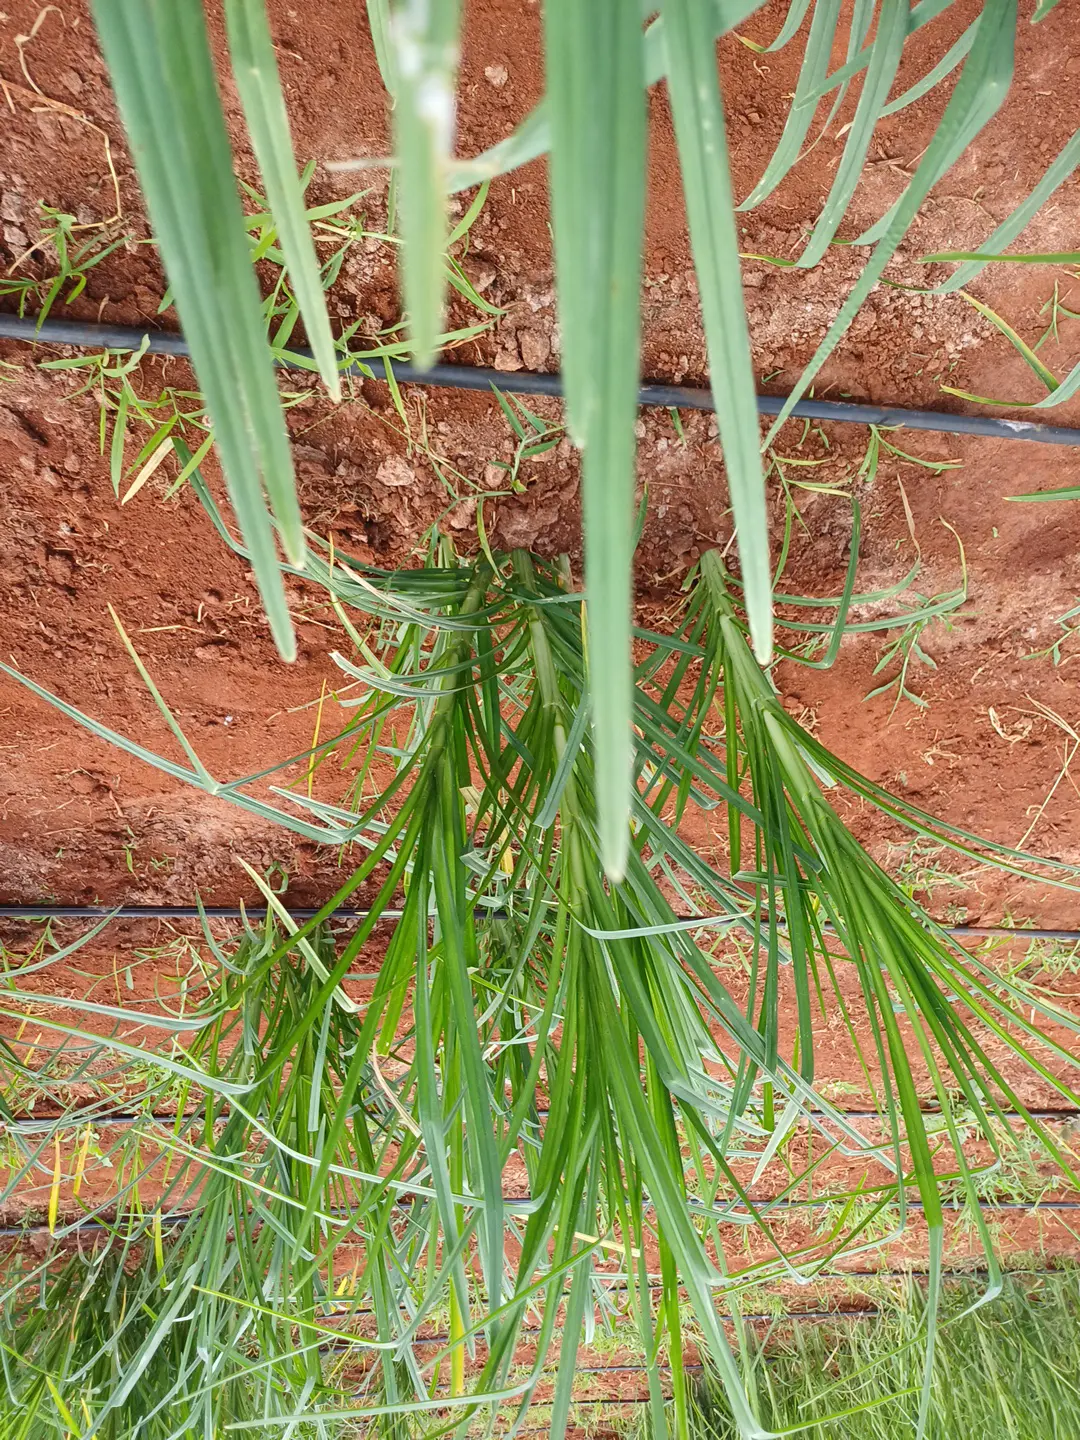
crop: finger millet
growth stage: flowering
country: Kenya
